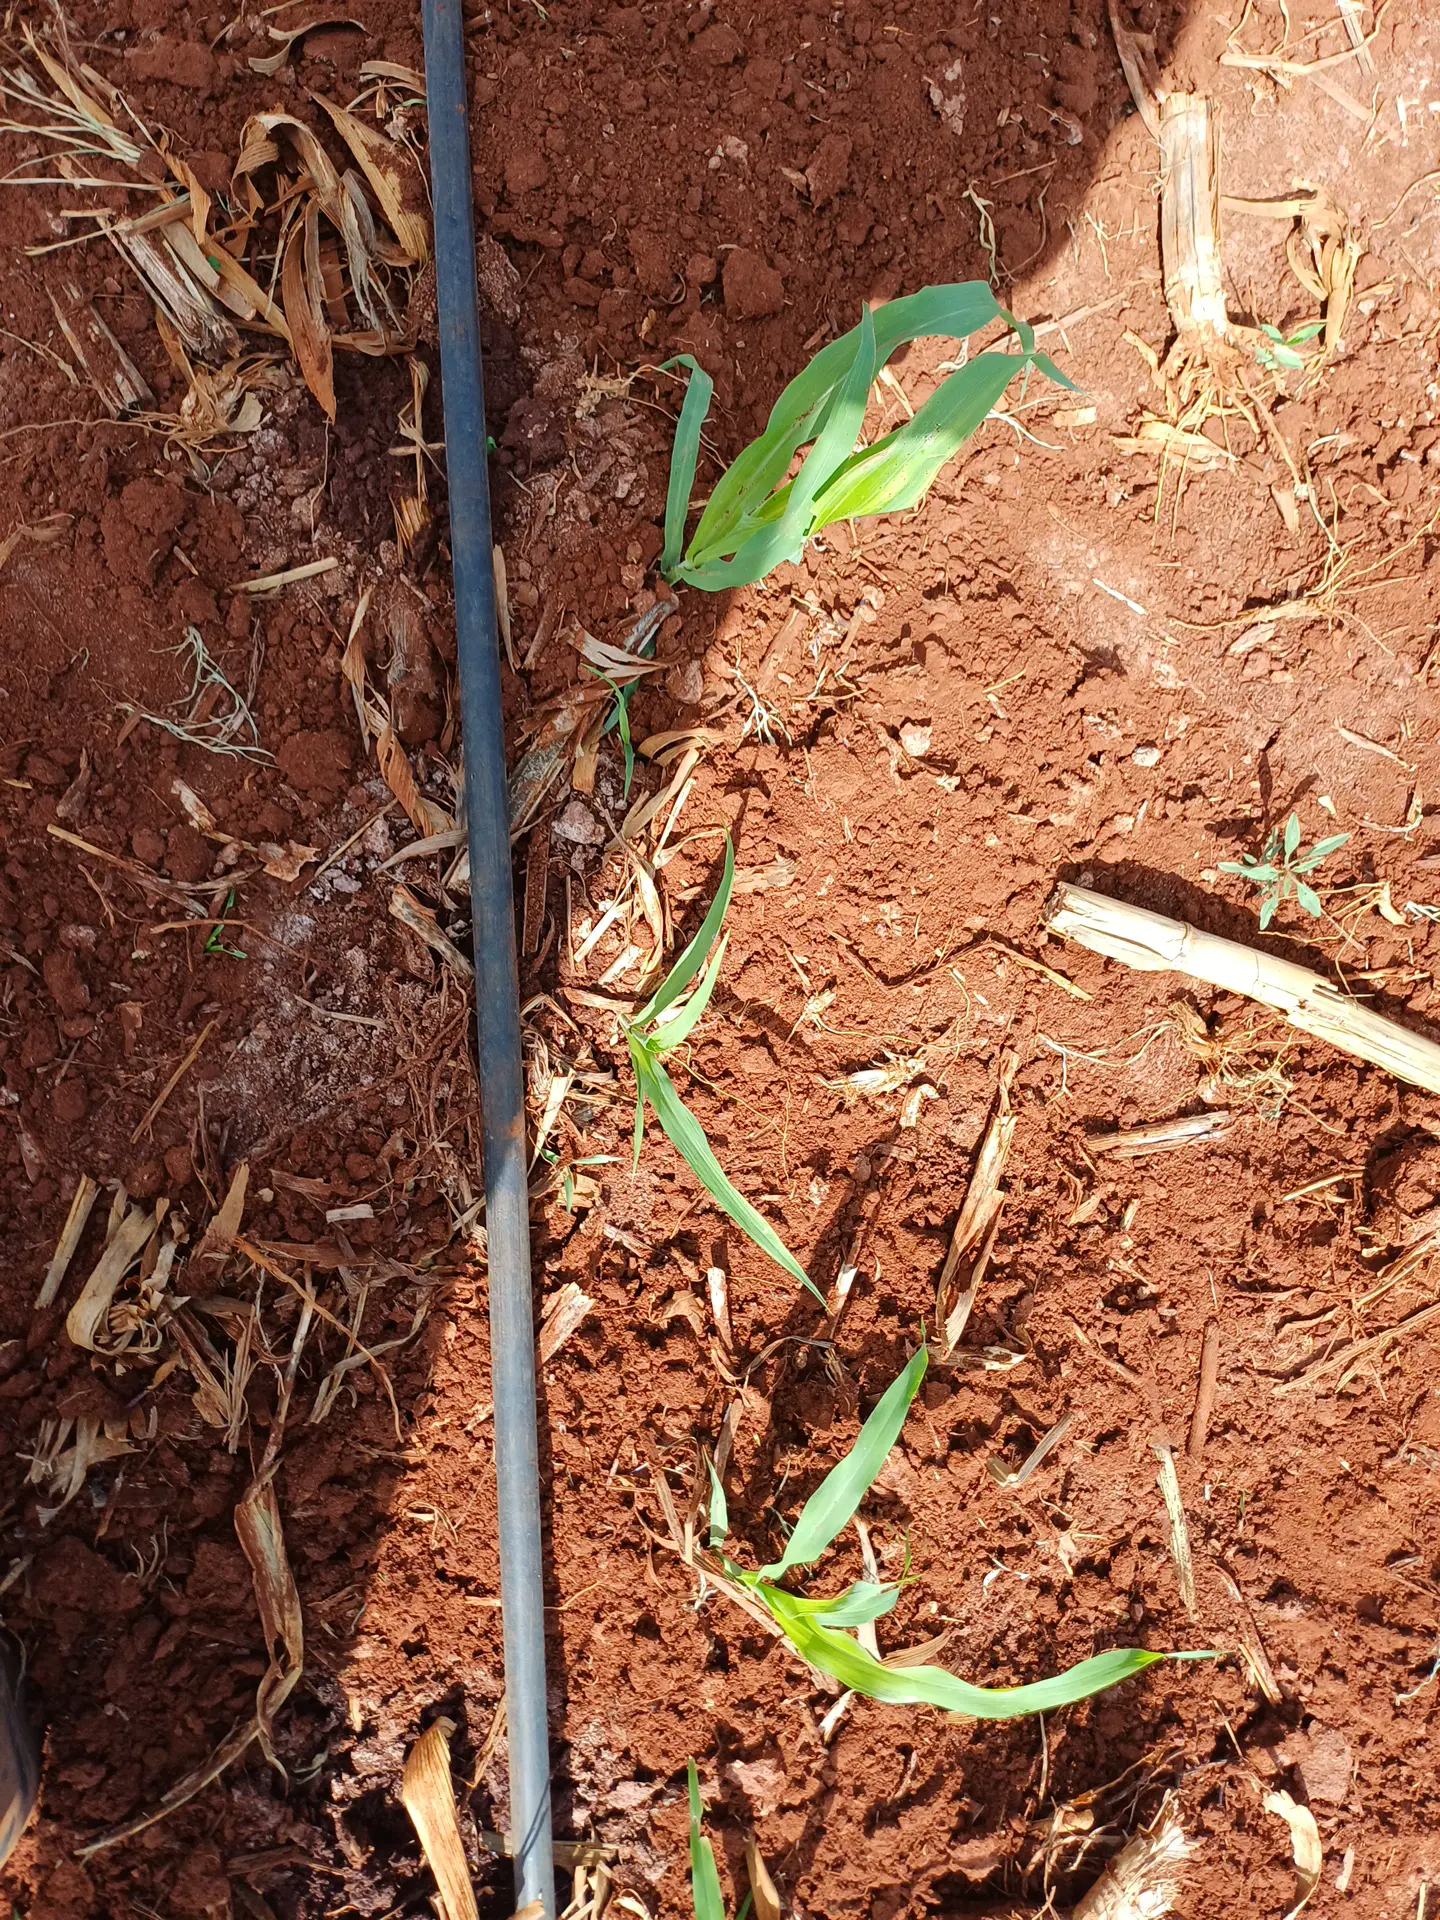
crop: sorghum
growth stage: vegetative
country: Kenya
